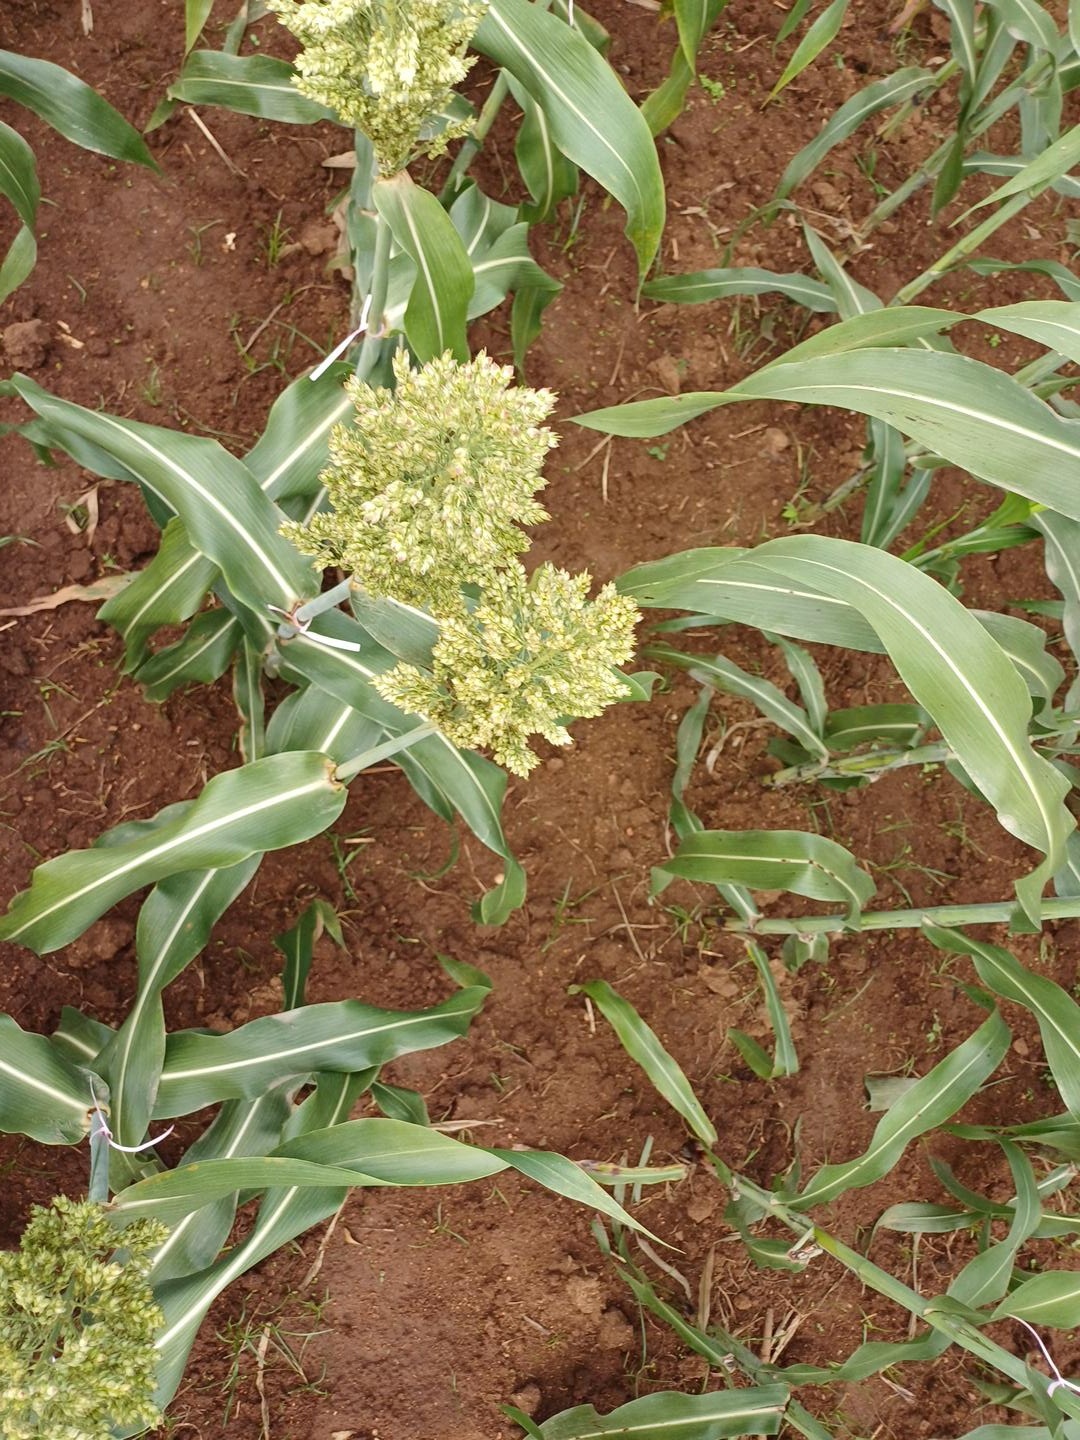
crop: sorghum
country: Kenya
